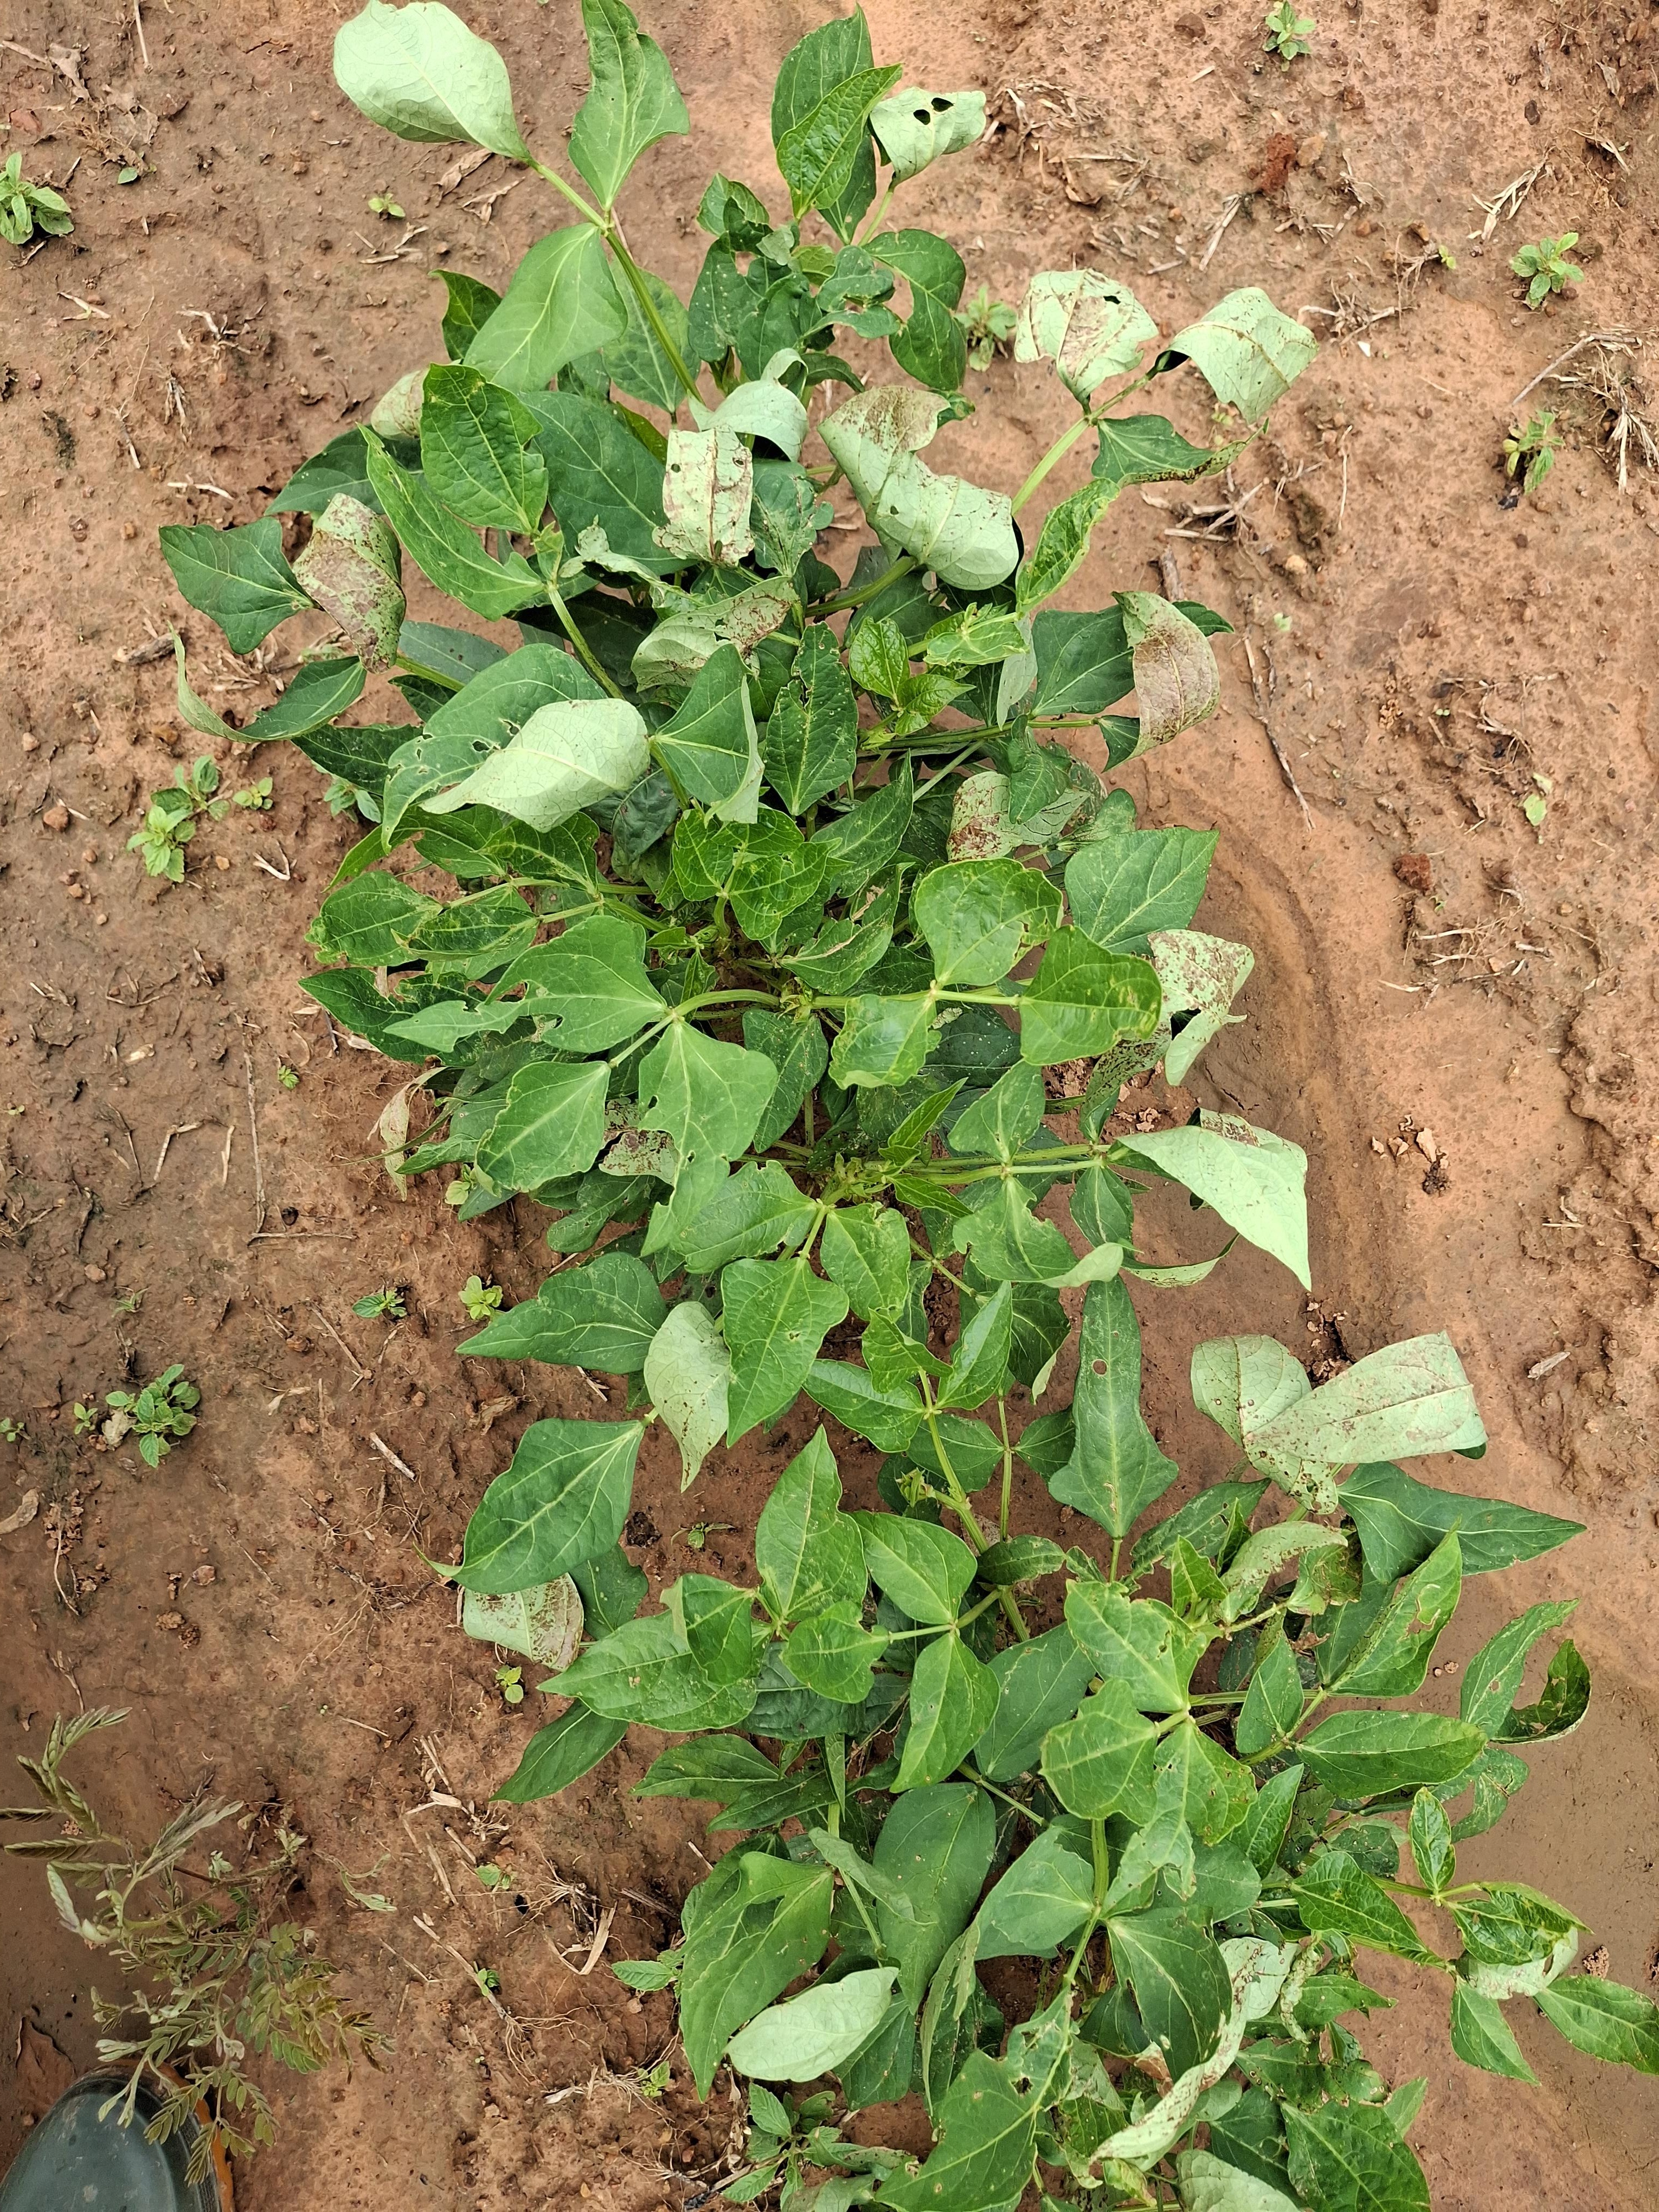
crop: cowpea
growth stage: vegetative
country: Nigeria
